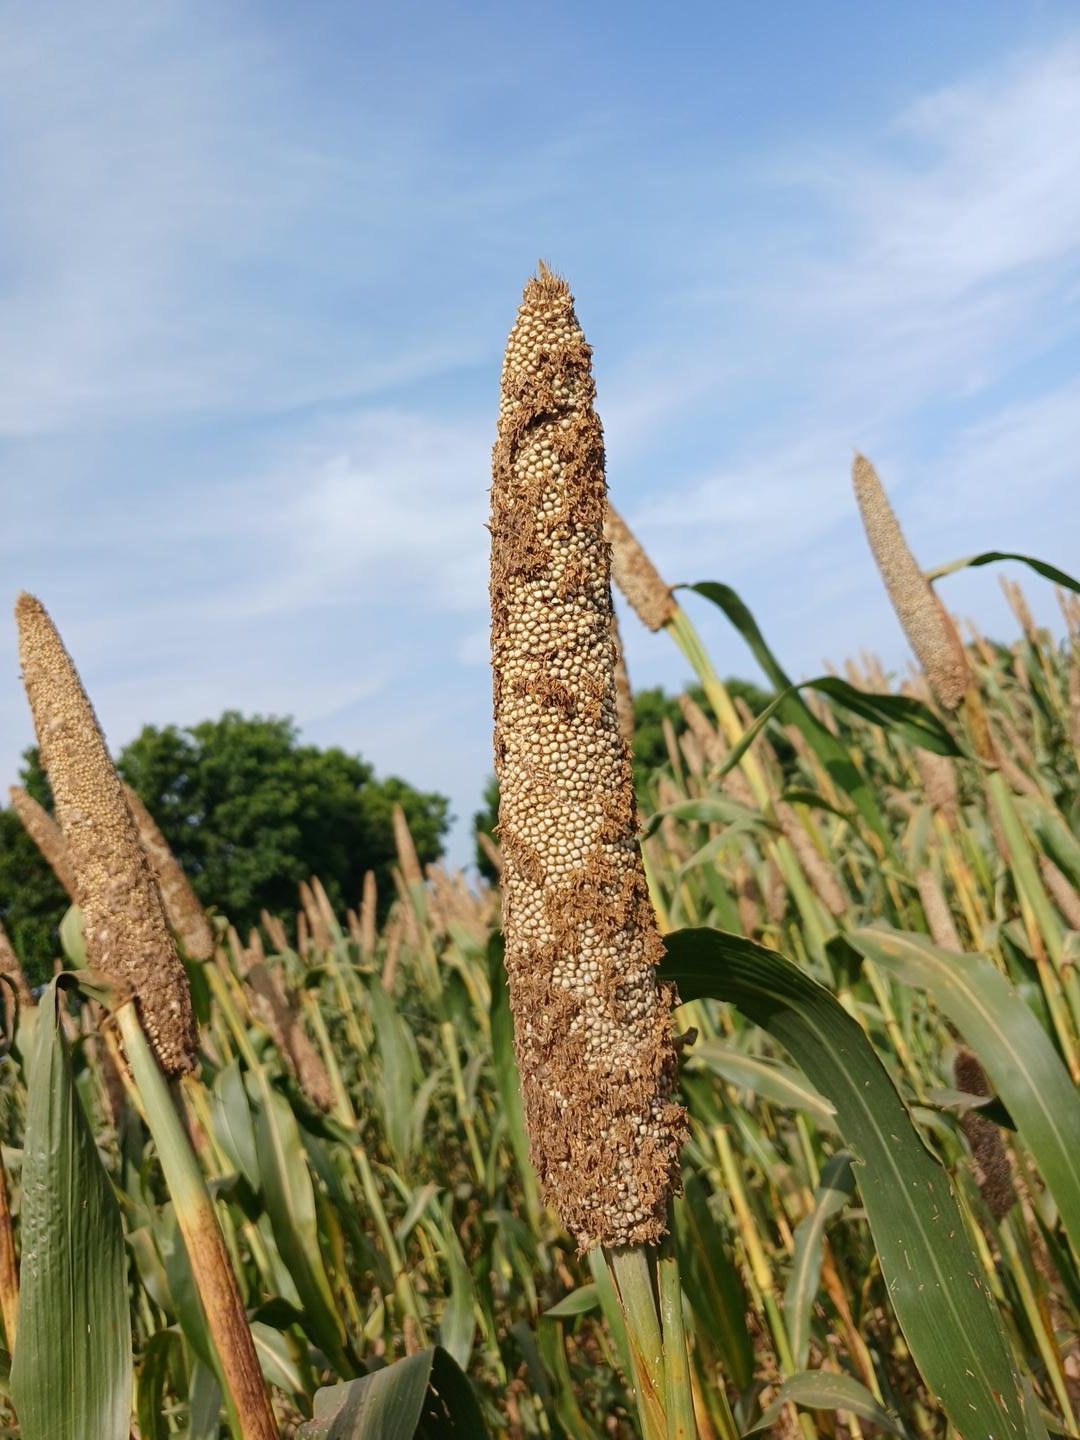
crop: pearl millet
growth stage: maturity
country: Senegal
